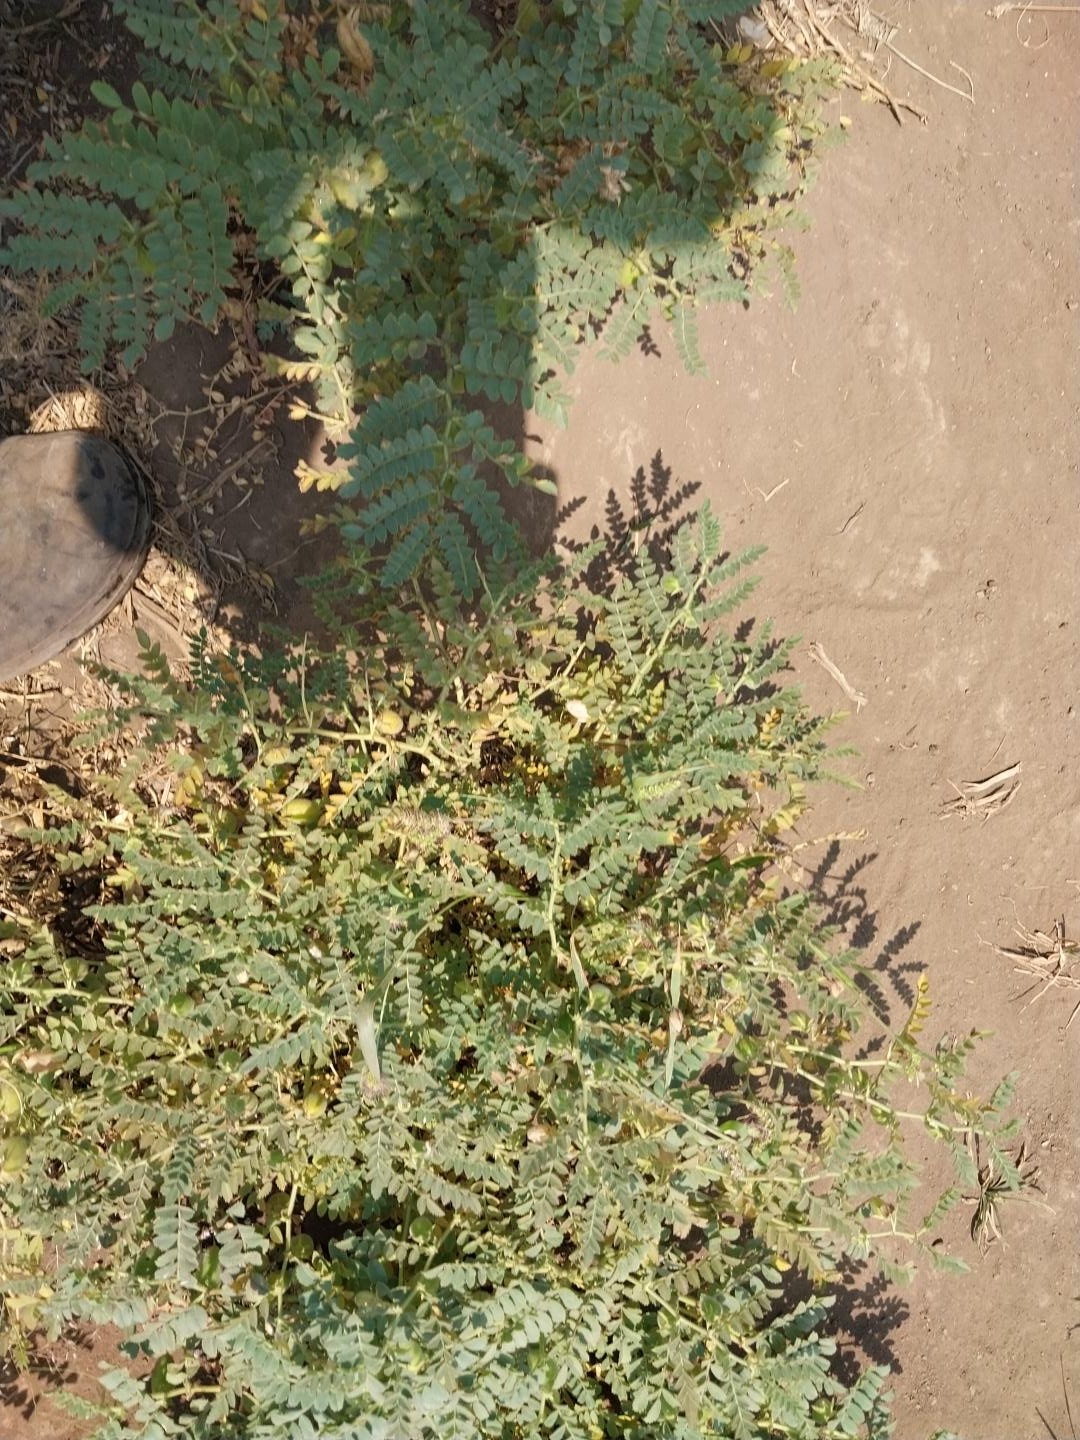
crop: chickpea
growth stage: development pod
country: Tanzania
